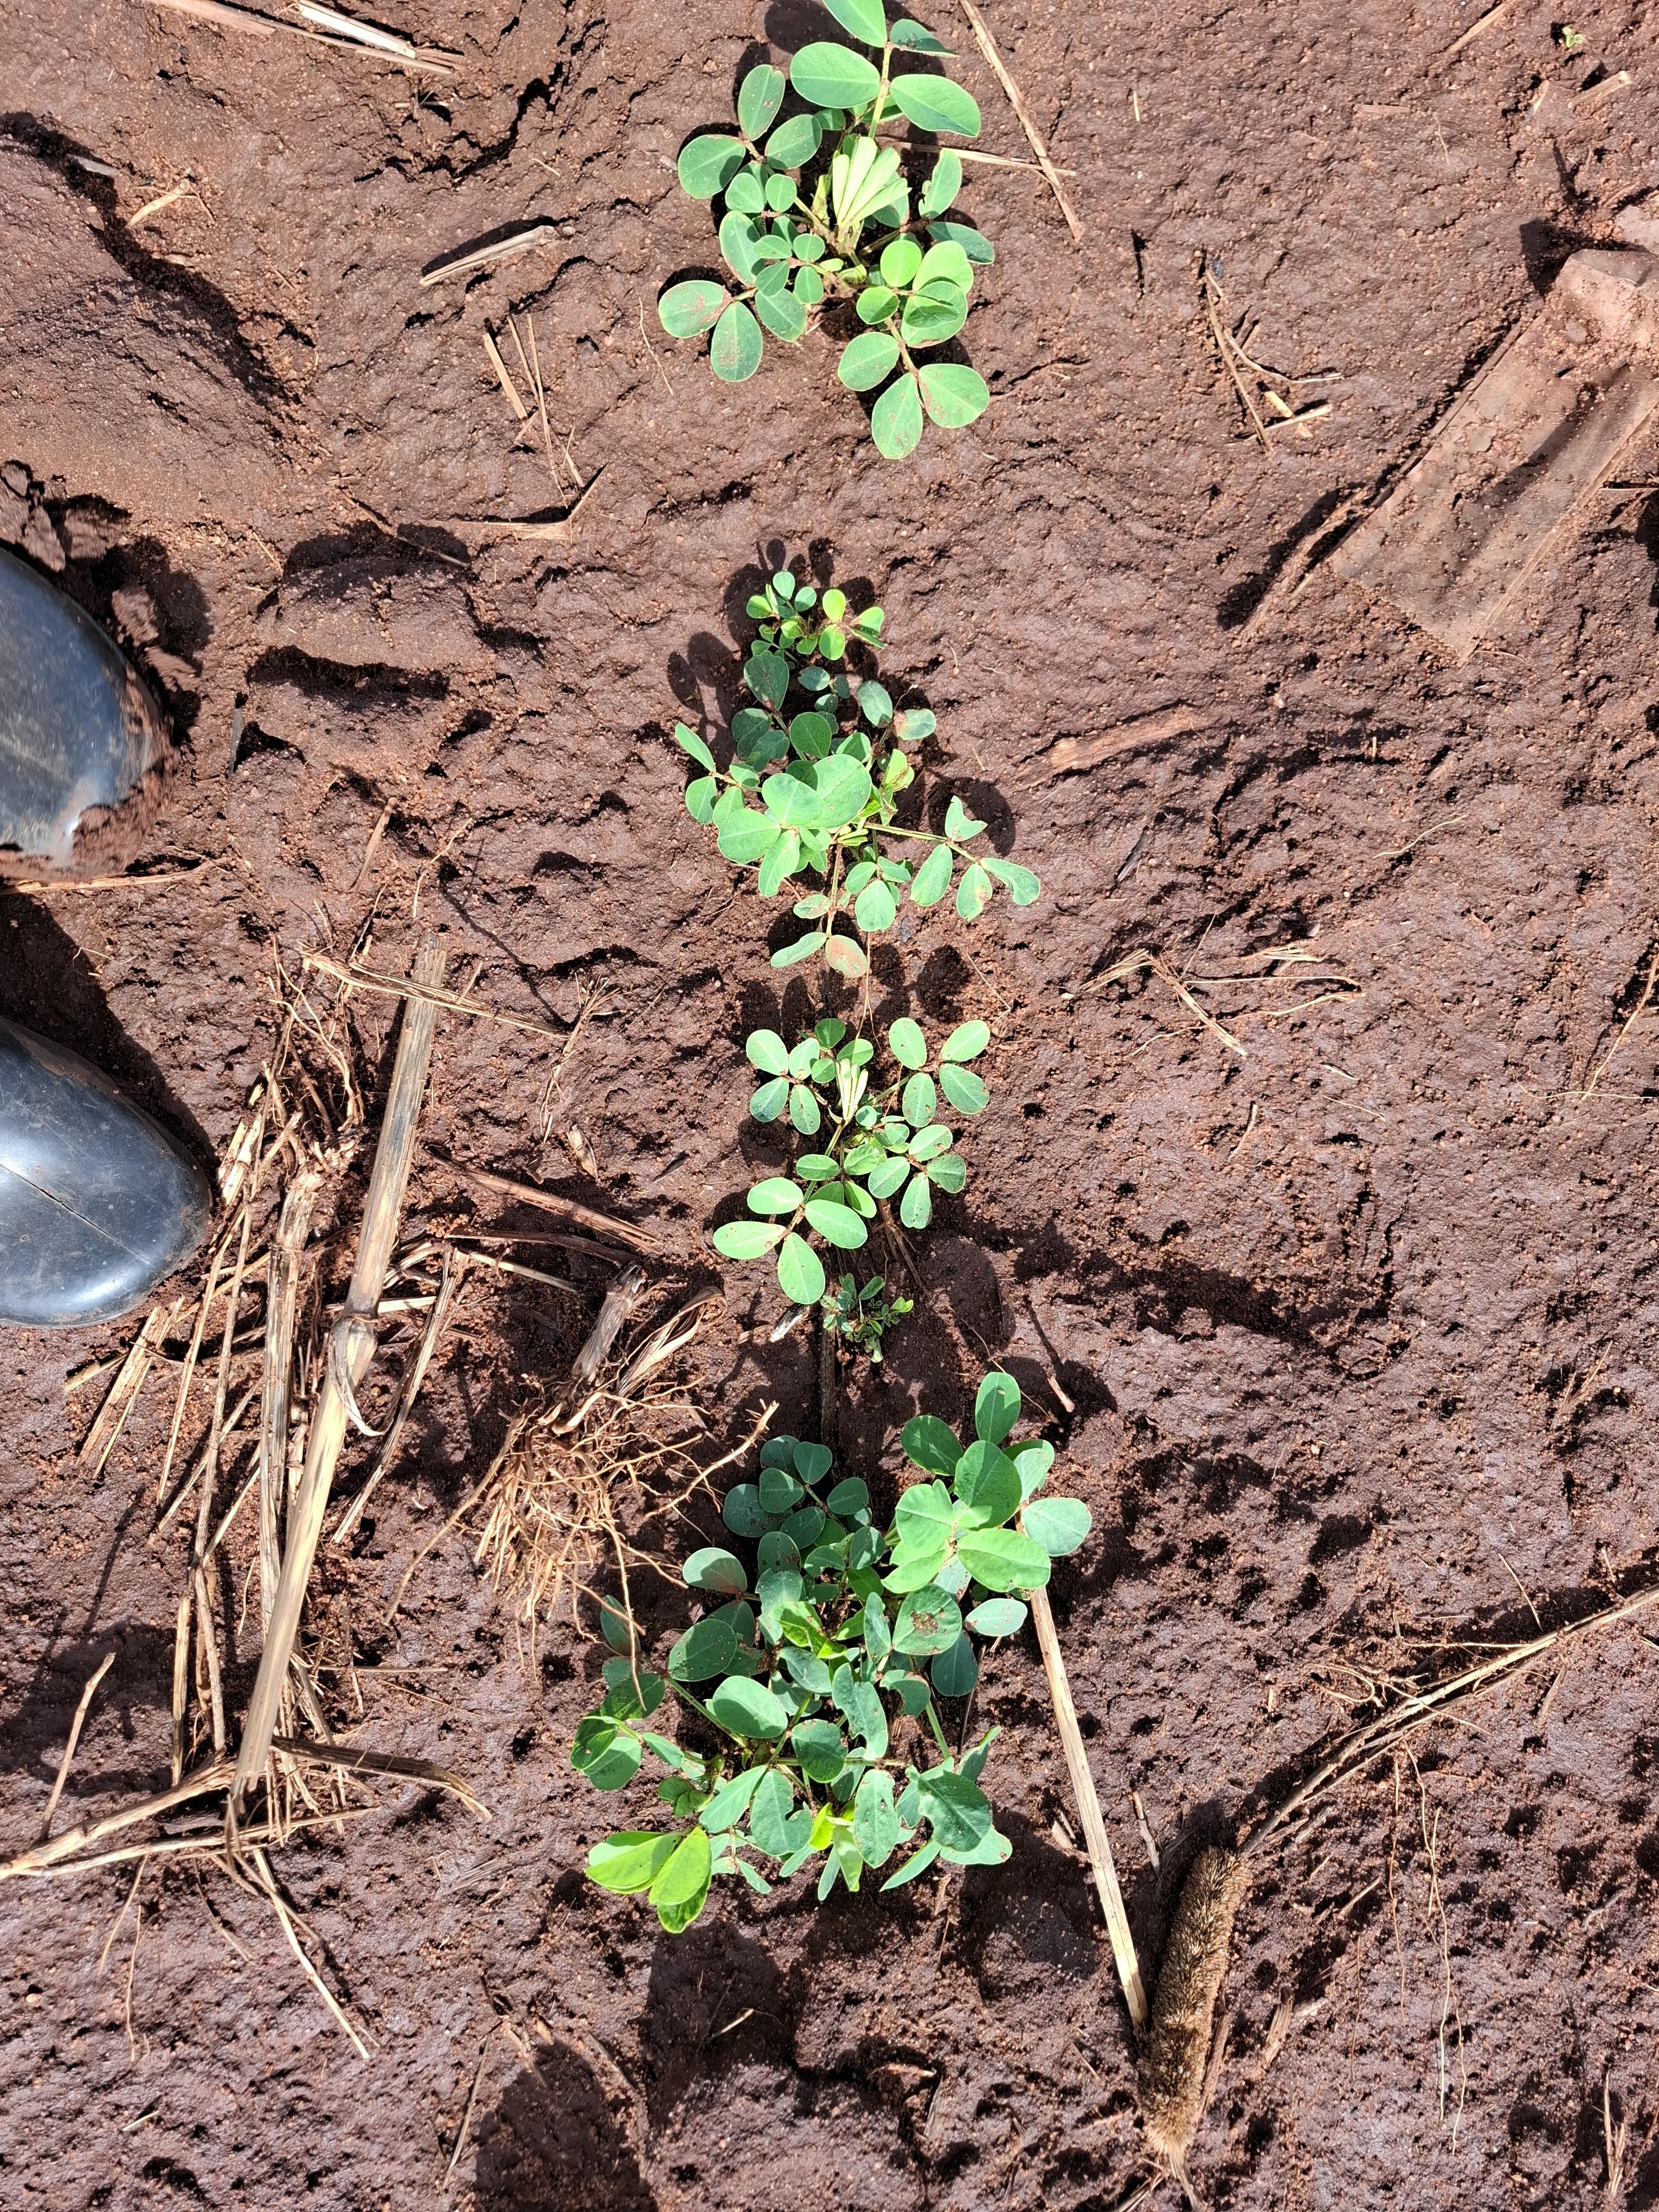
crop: groundnut
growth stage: vegetative
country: Kenya
